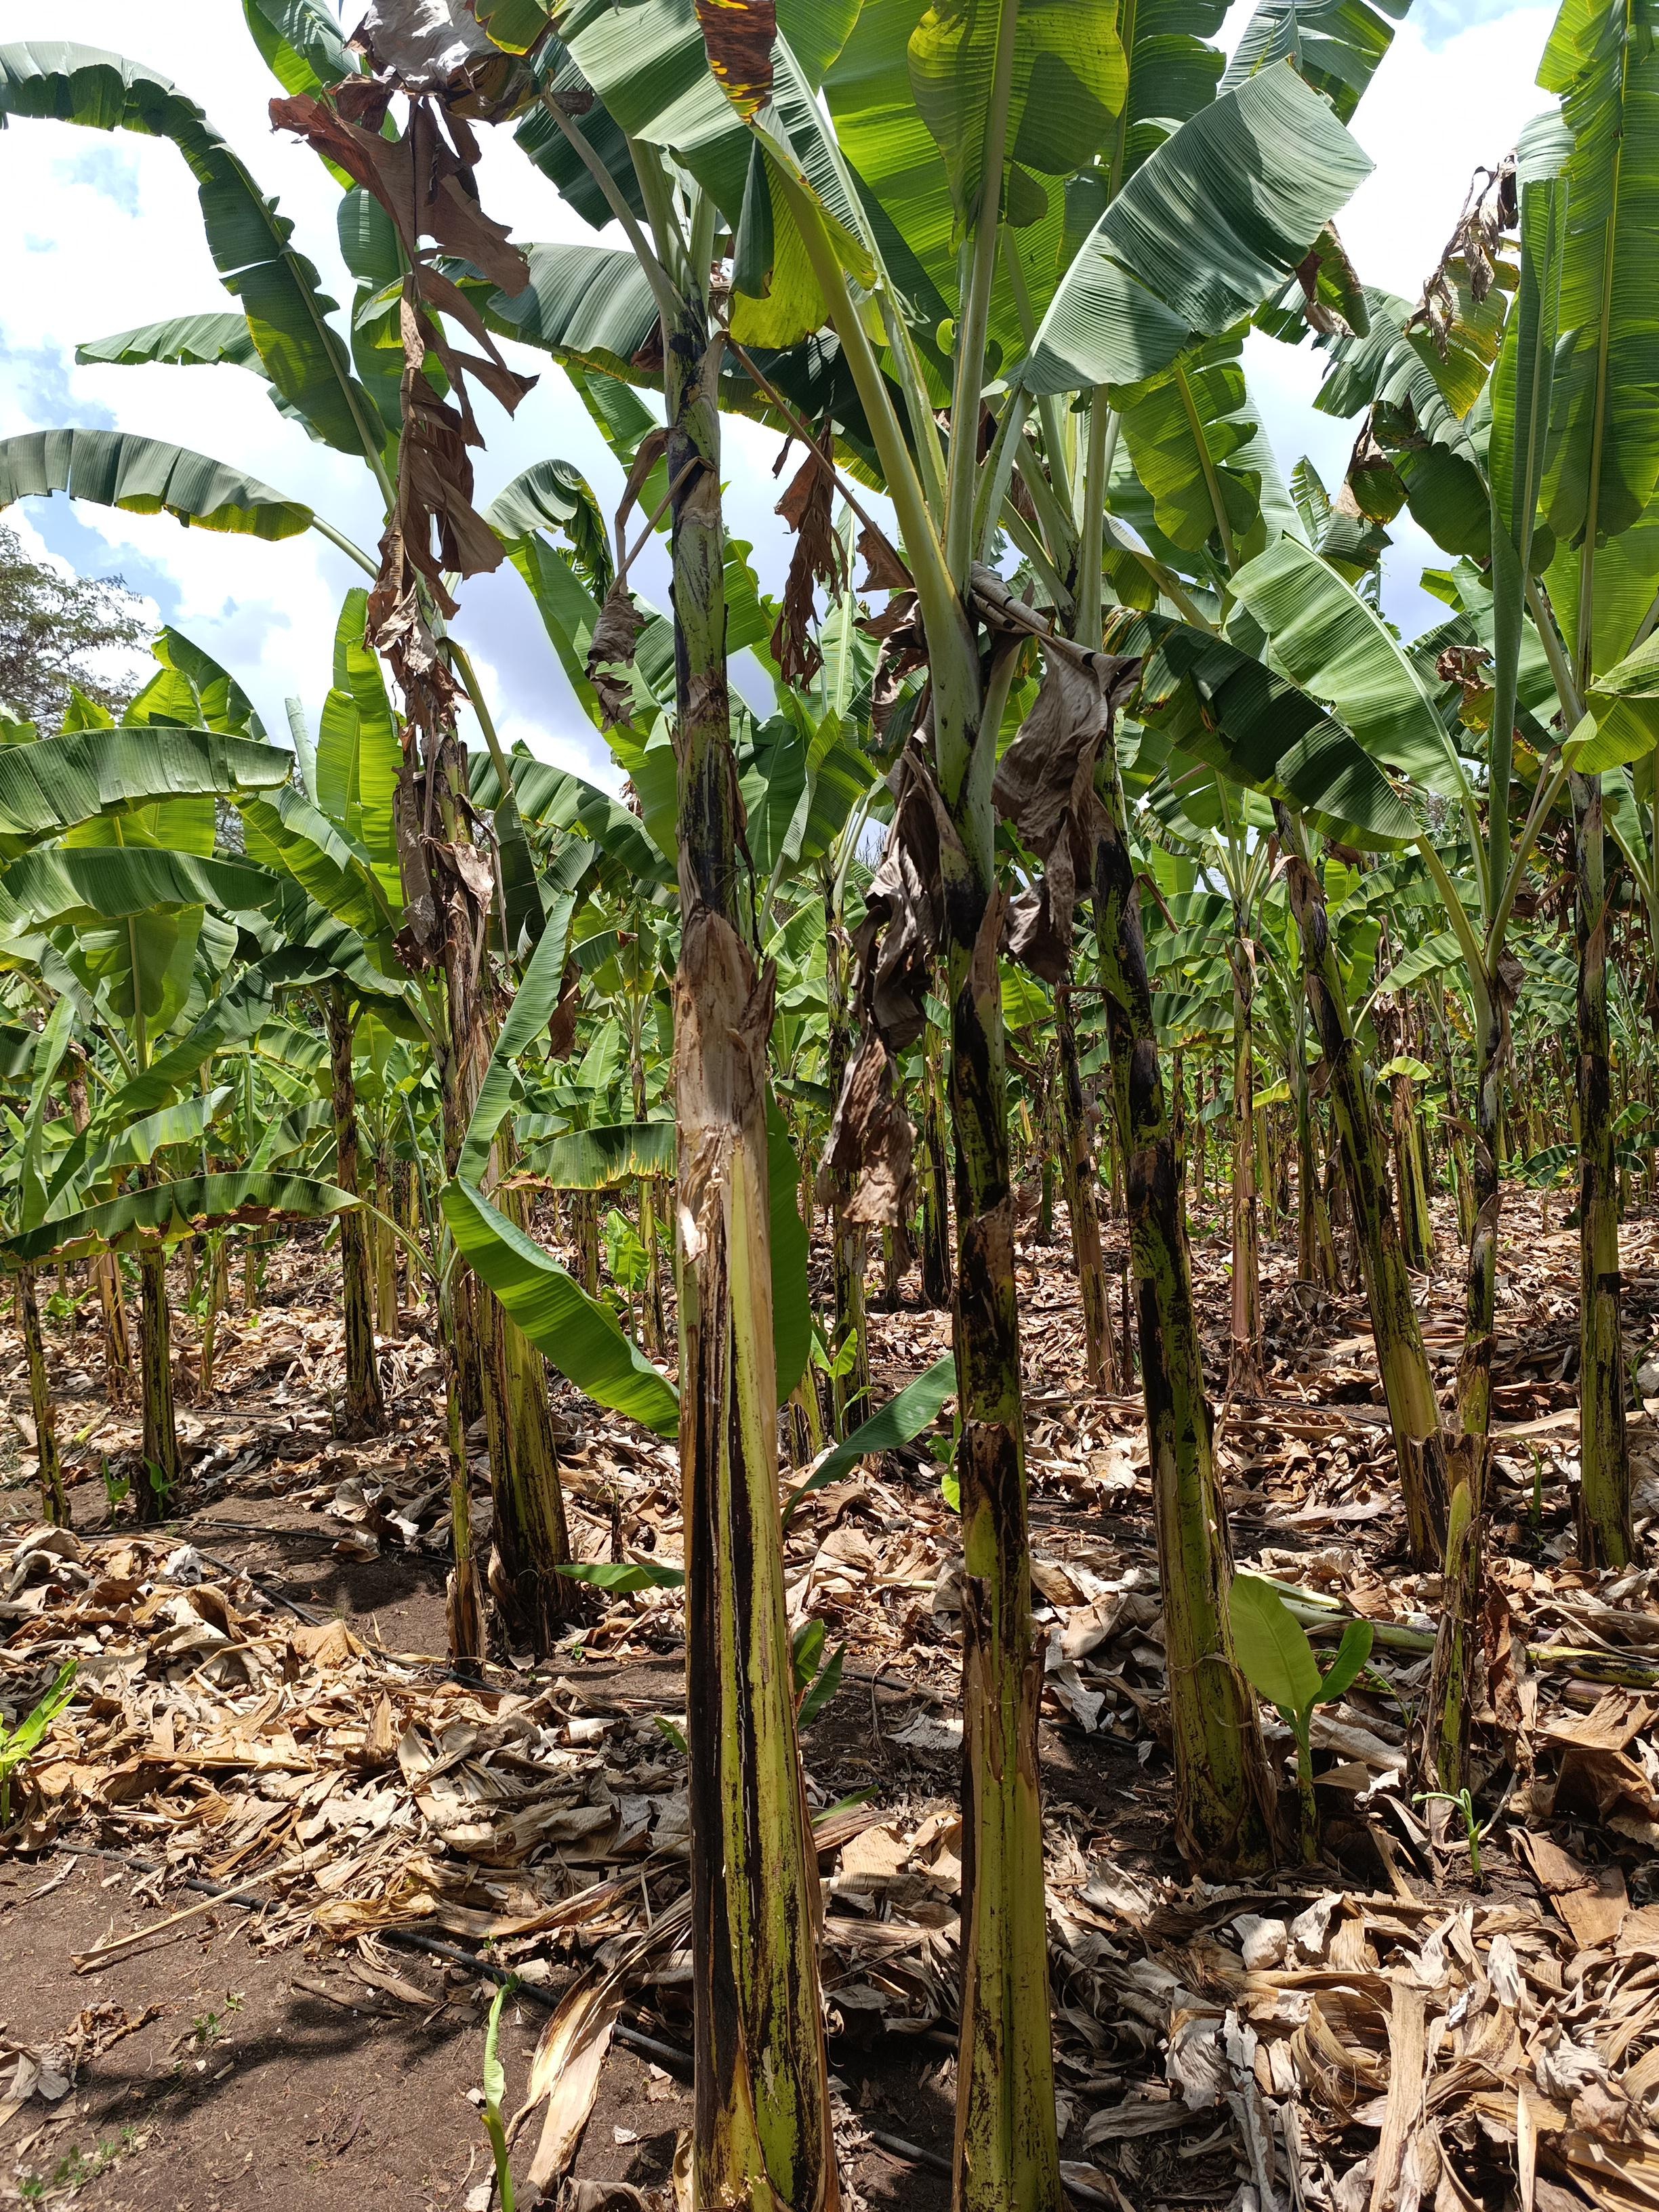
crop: banana
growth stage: vegetative
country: Tanzania
